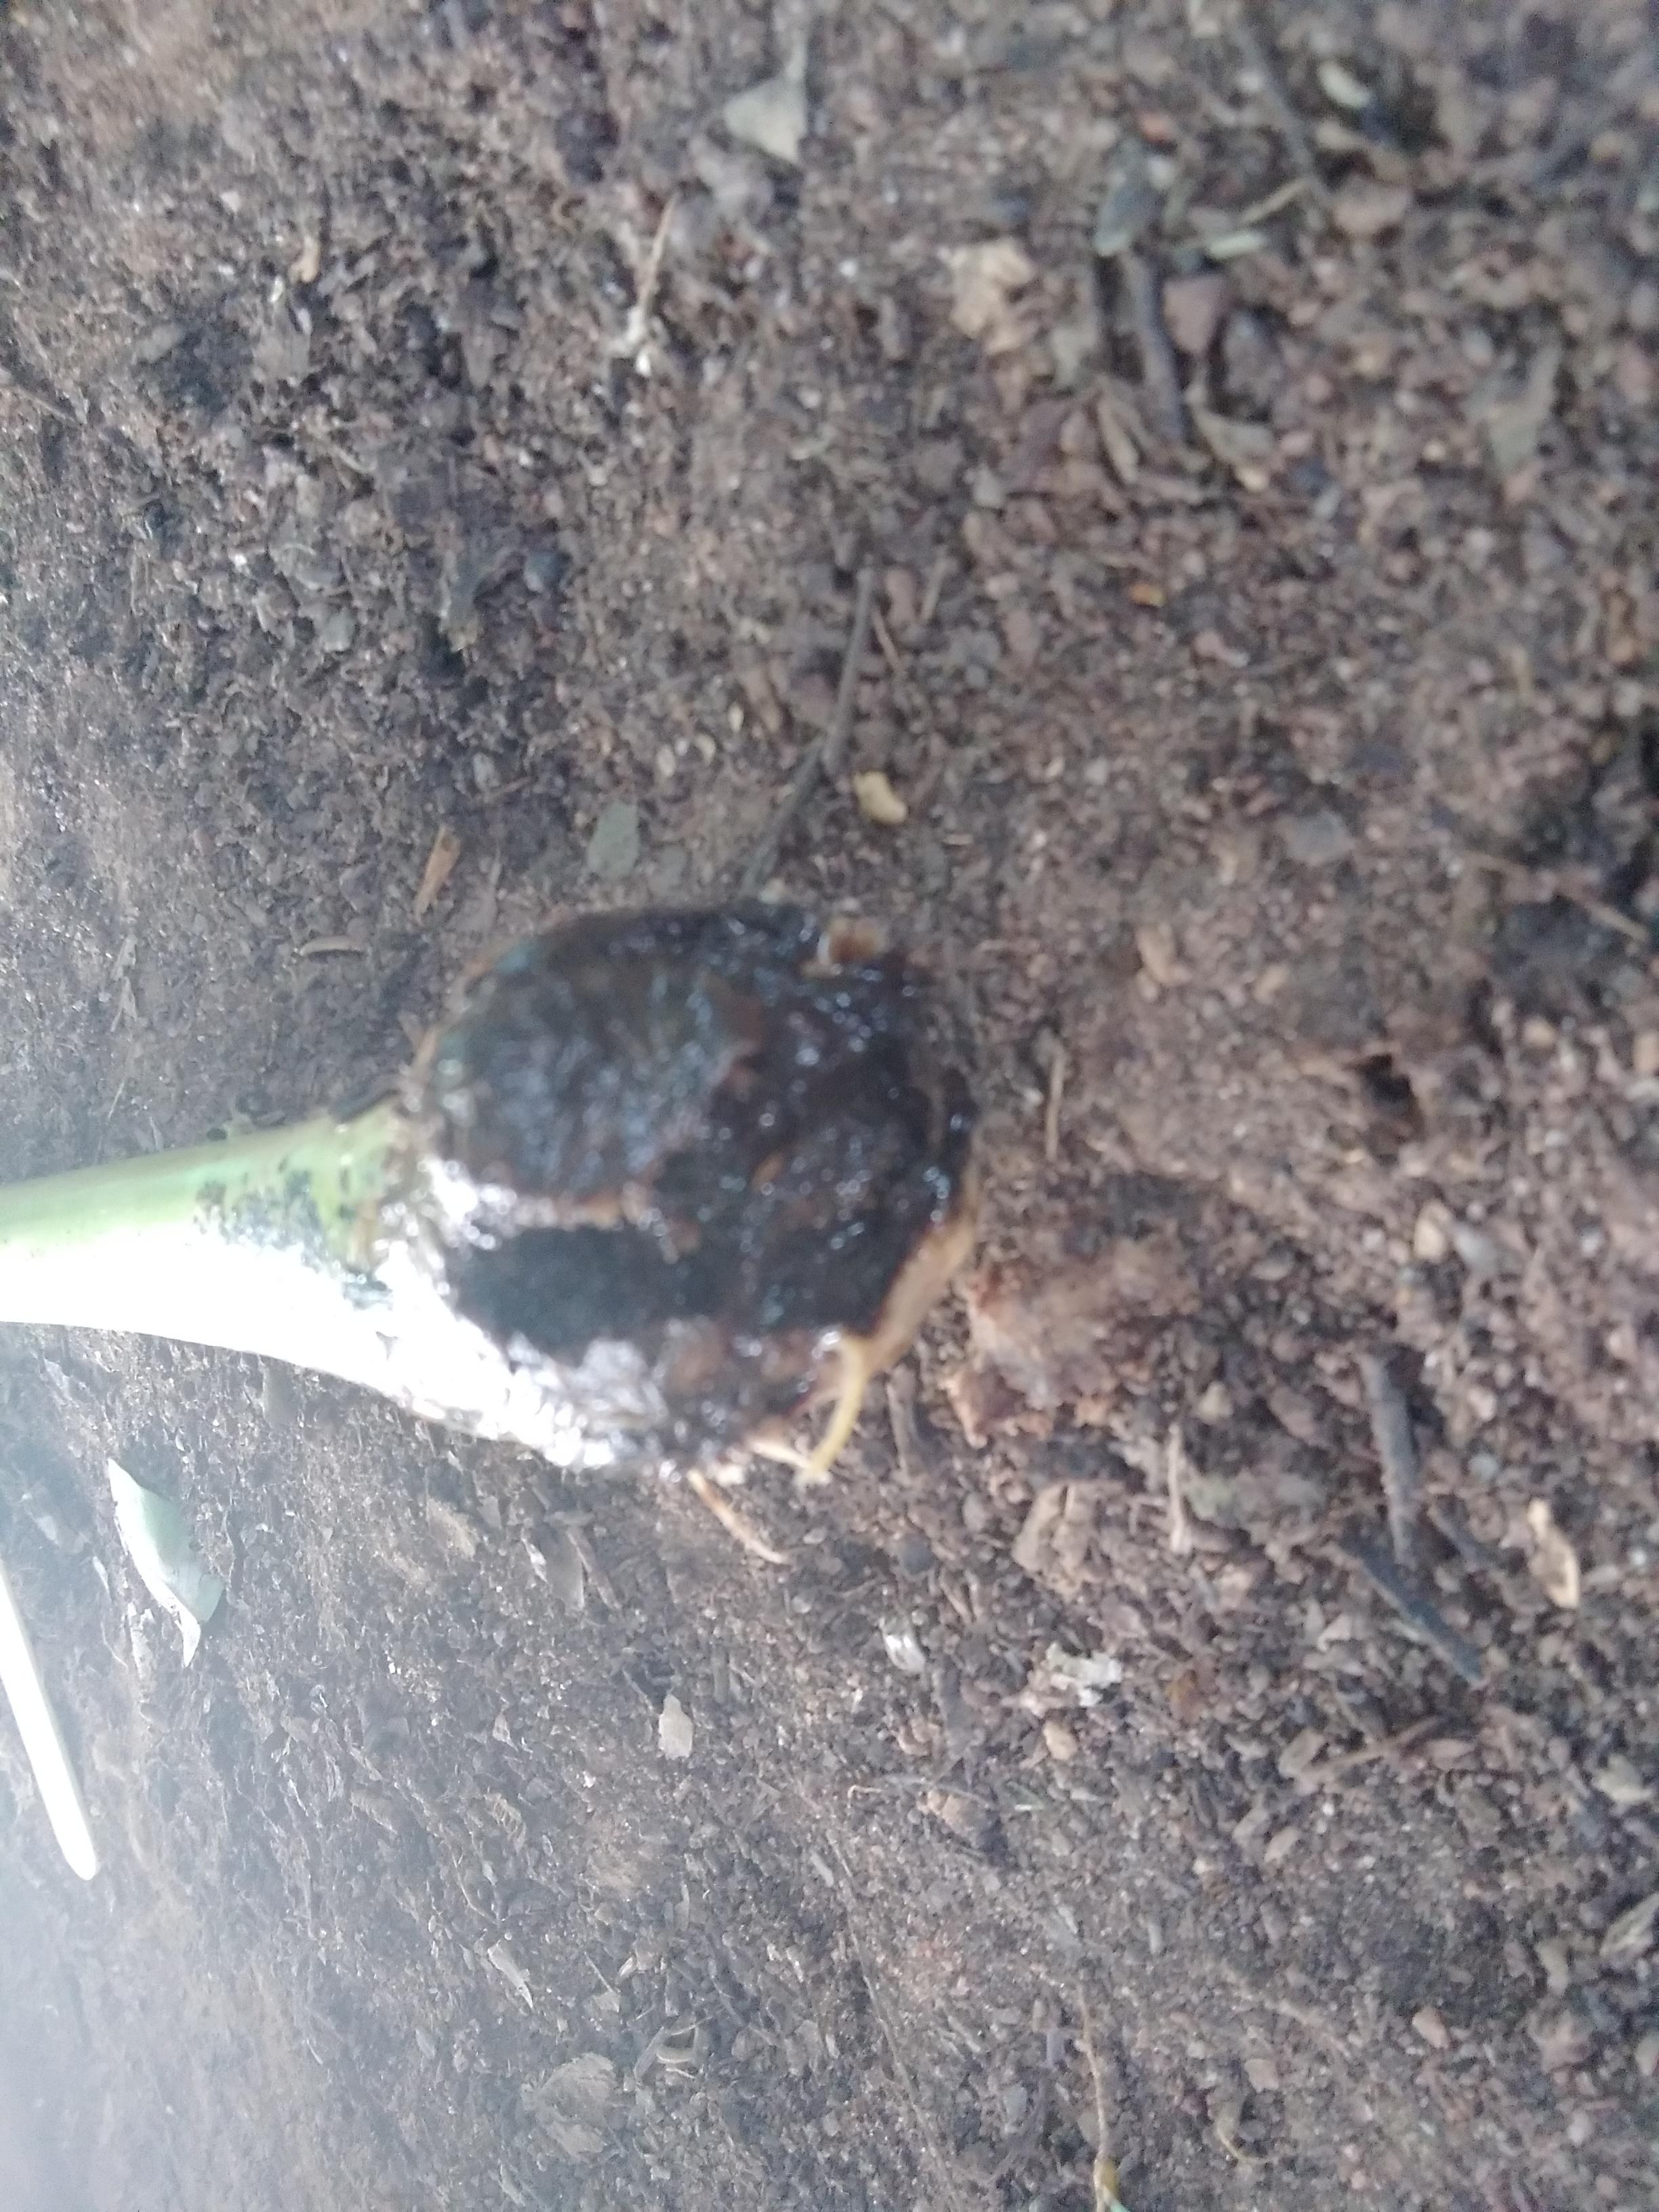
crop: banana
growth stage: vegetative
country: Tanzania
